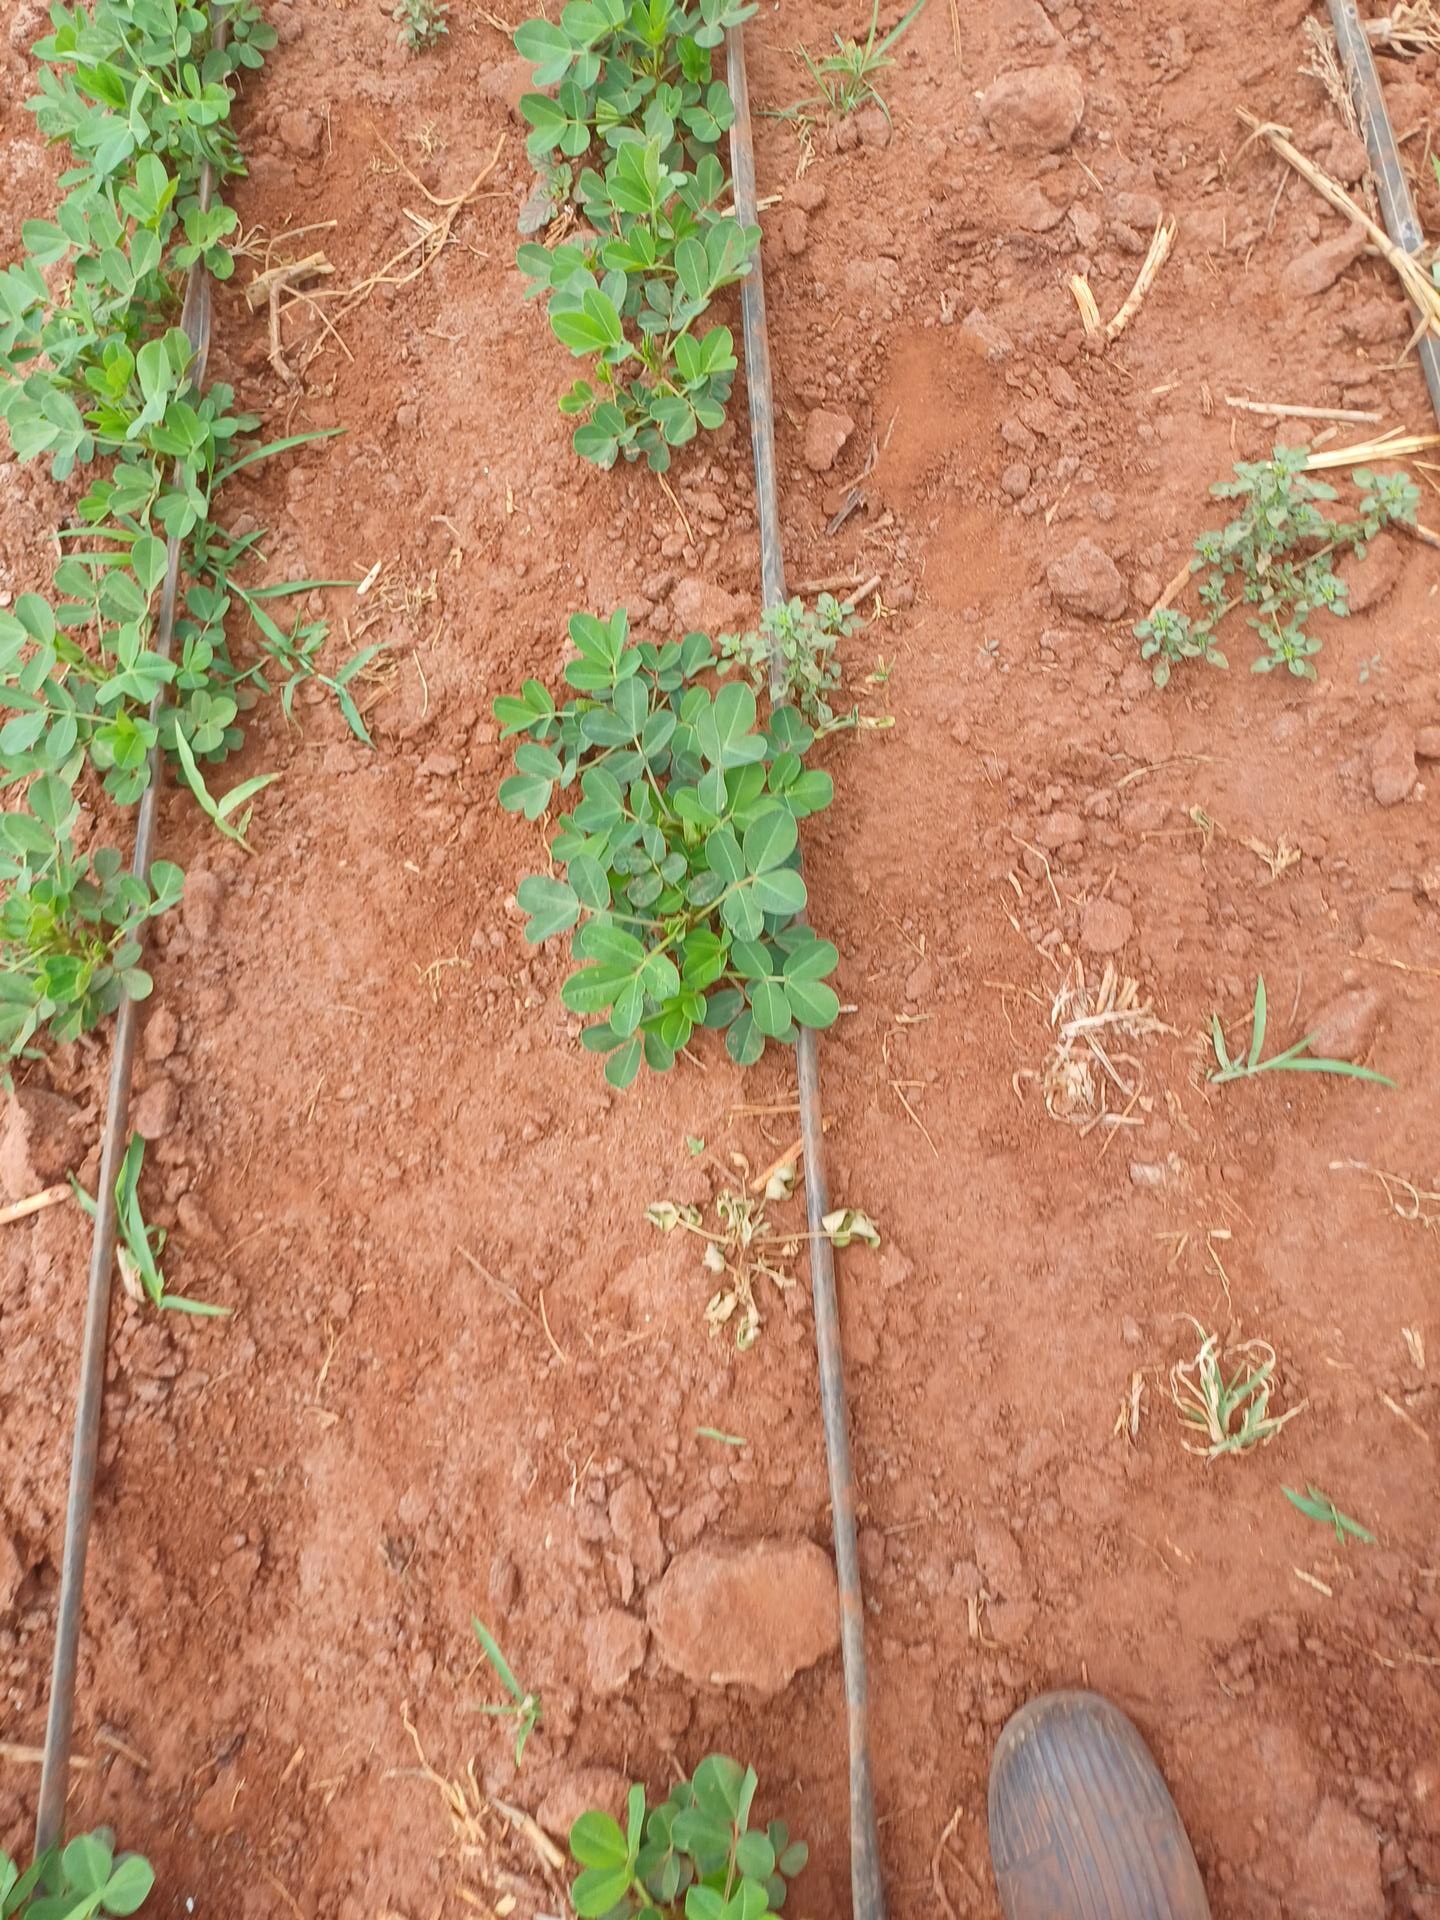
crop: groundnut
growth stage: vegetative
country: Kenya
